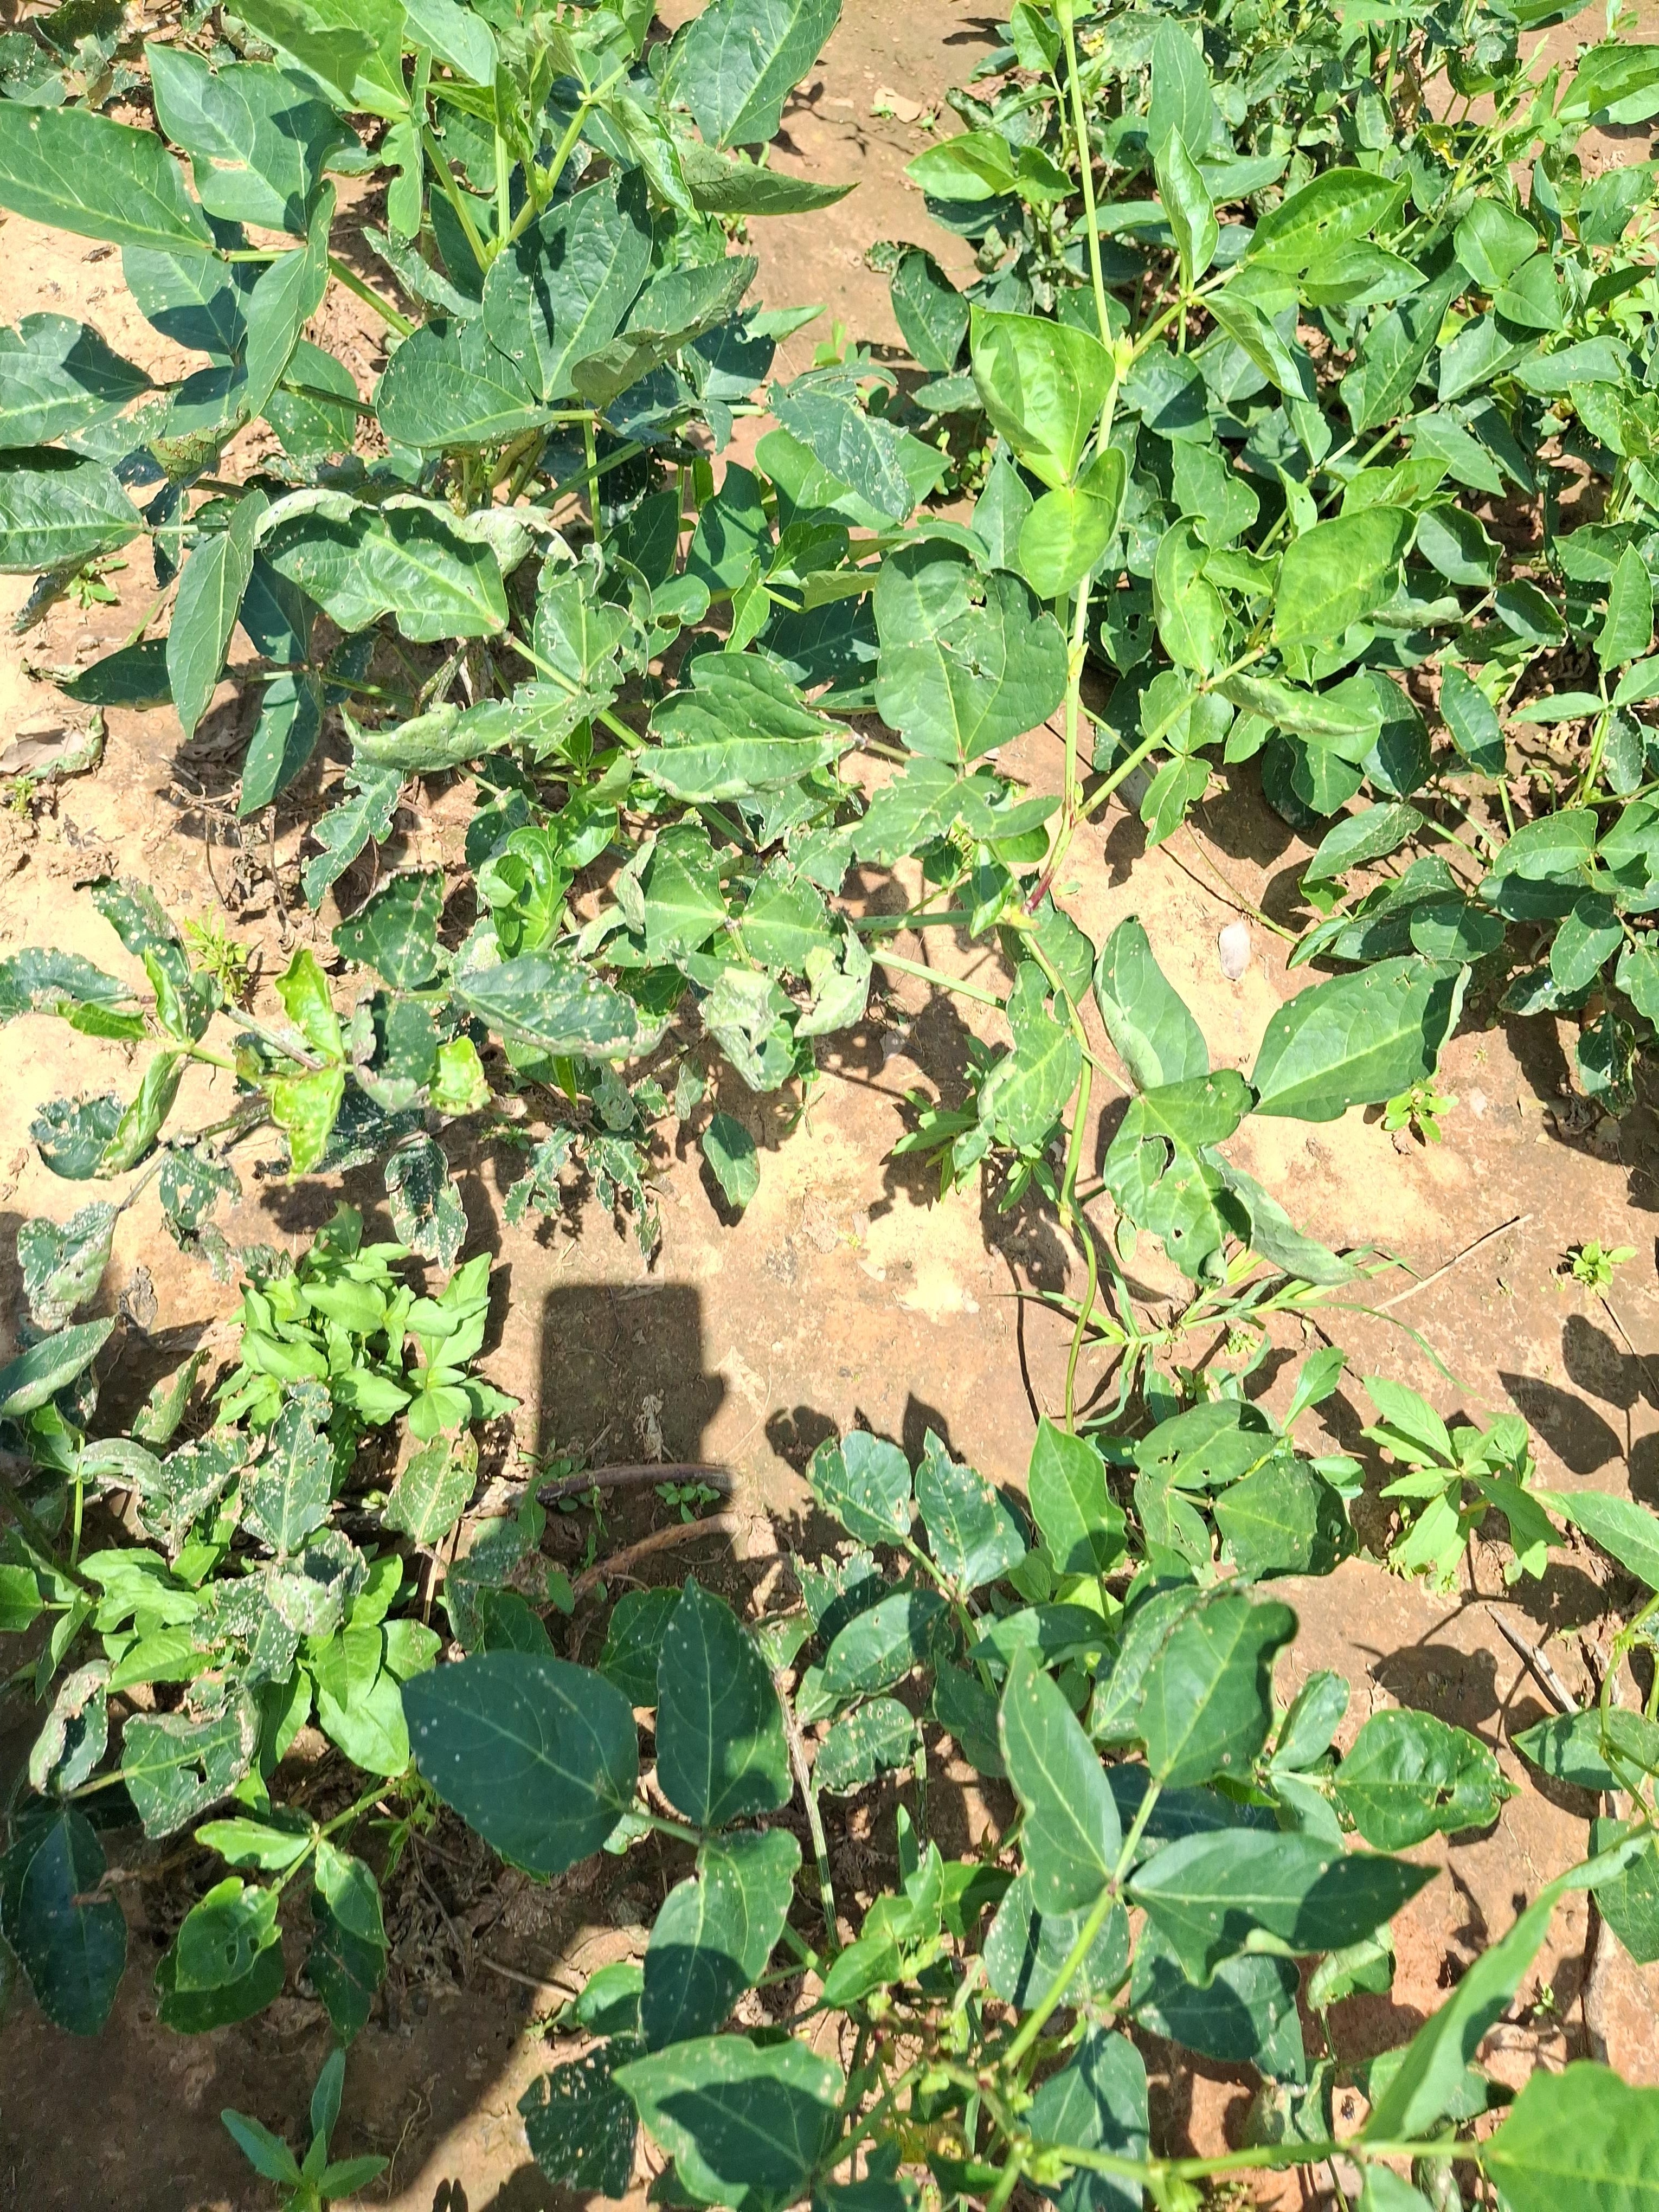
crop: cowpea
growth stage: flowering
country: Nigeria
